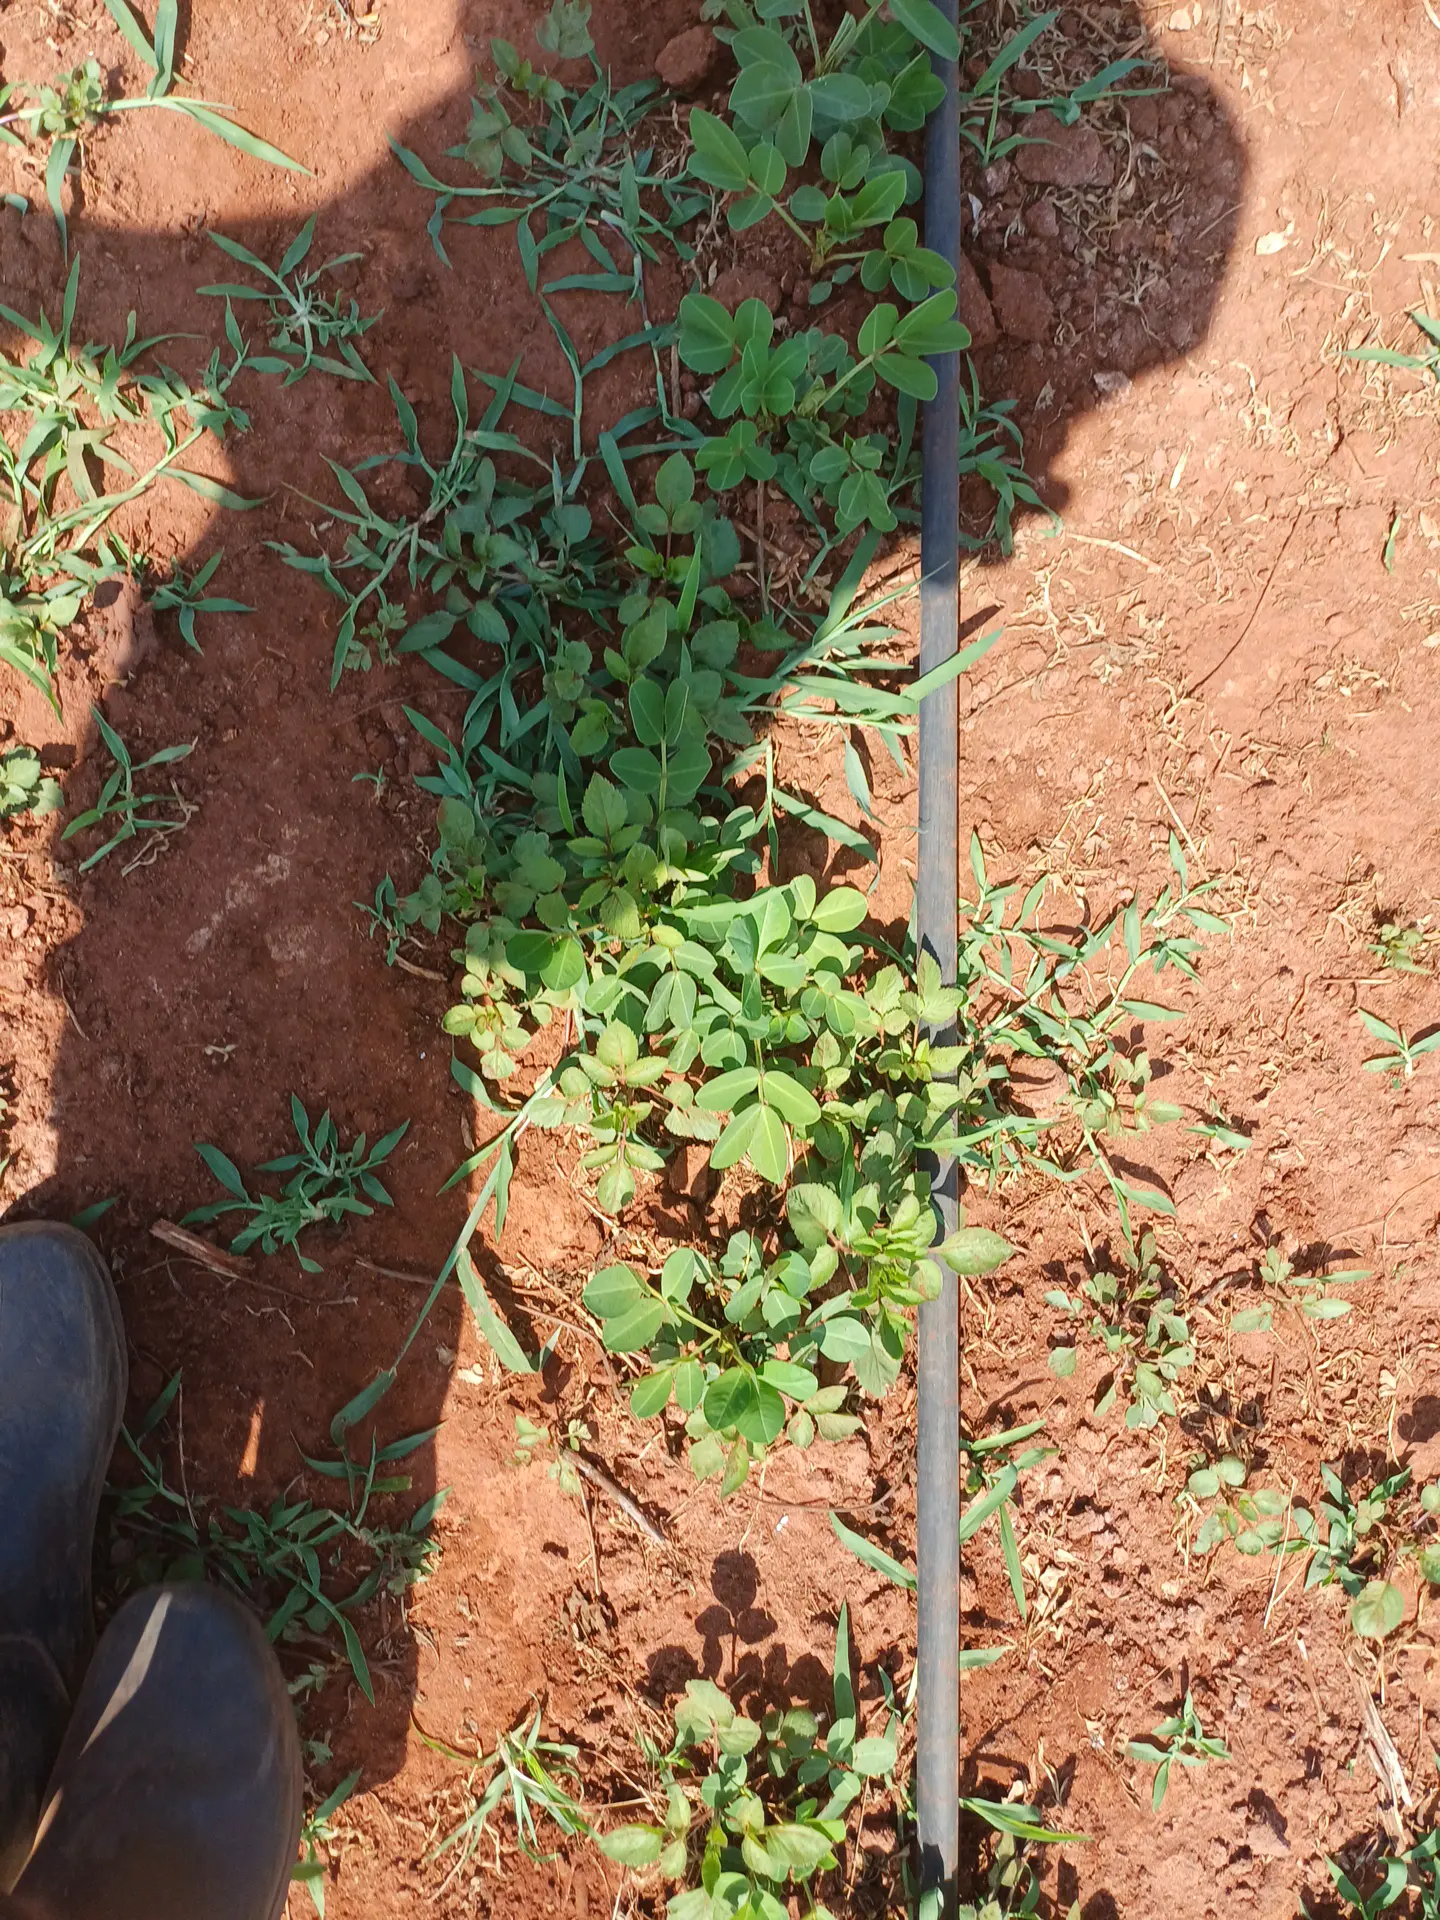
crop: groundnut
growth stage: vegetative
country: Kenya
